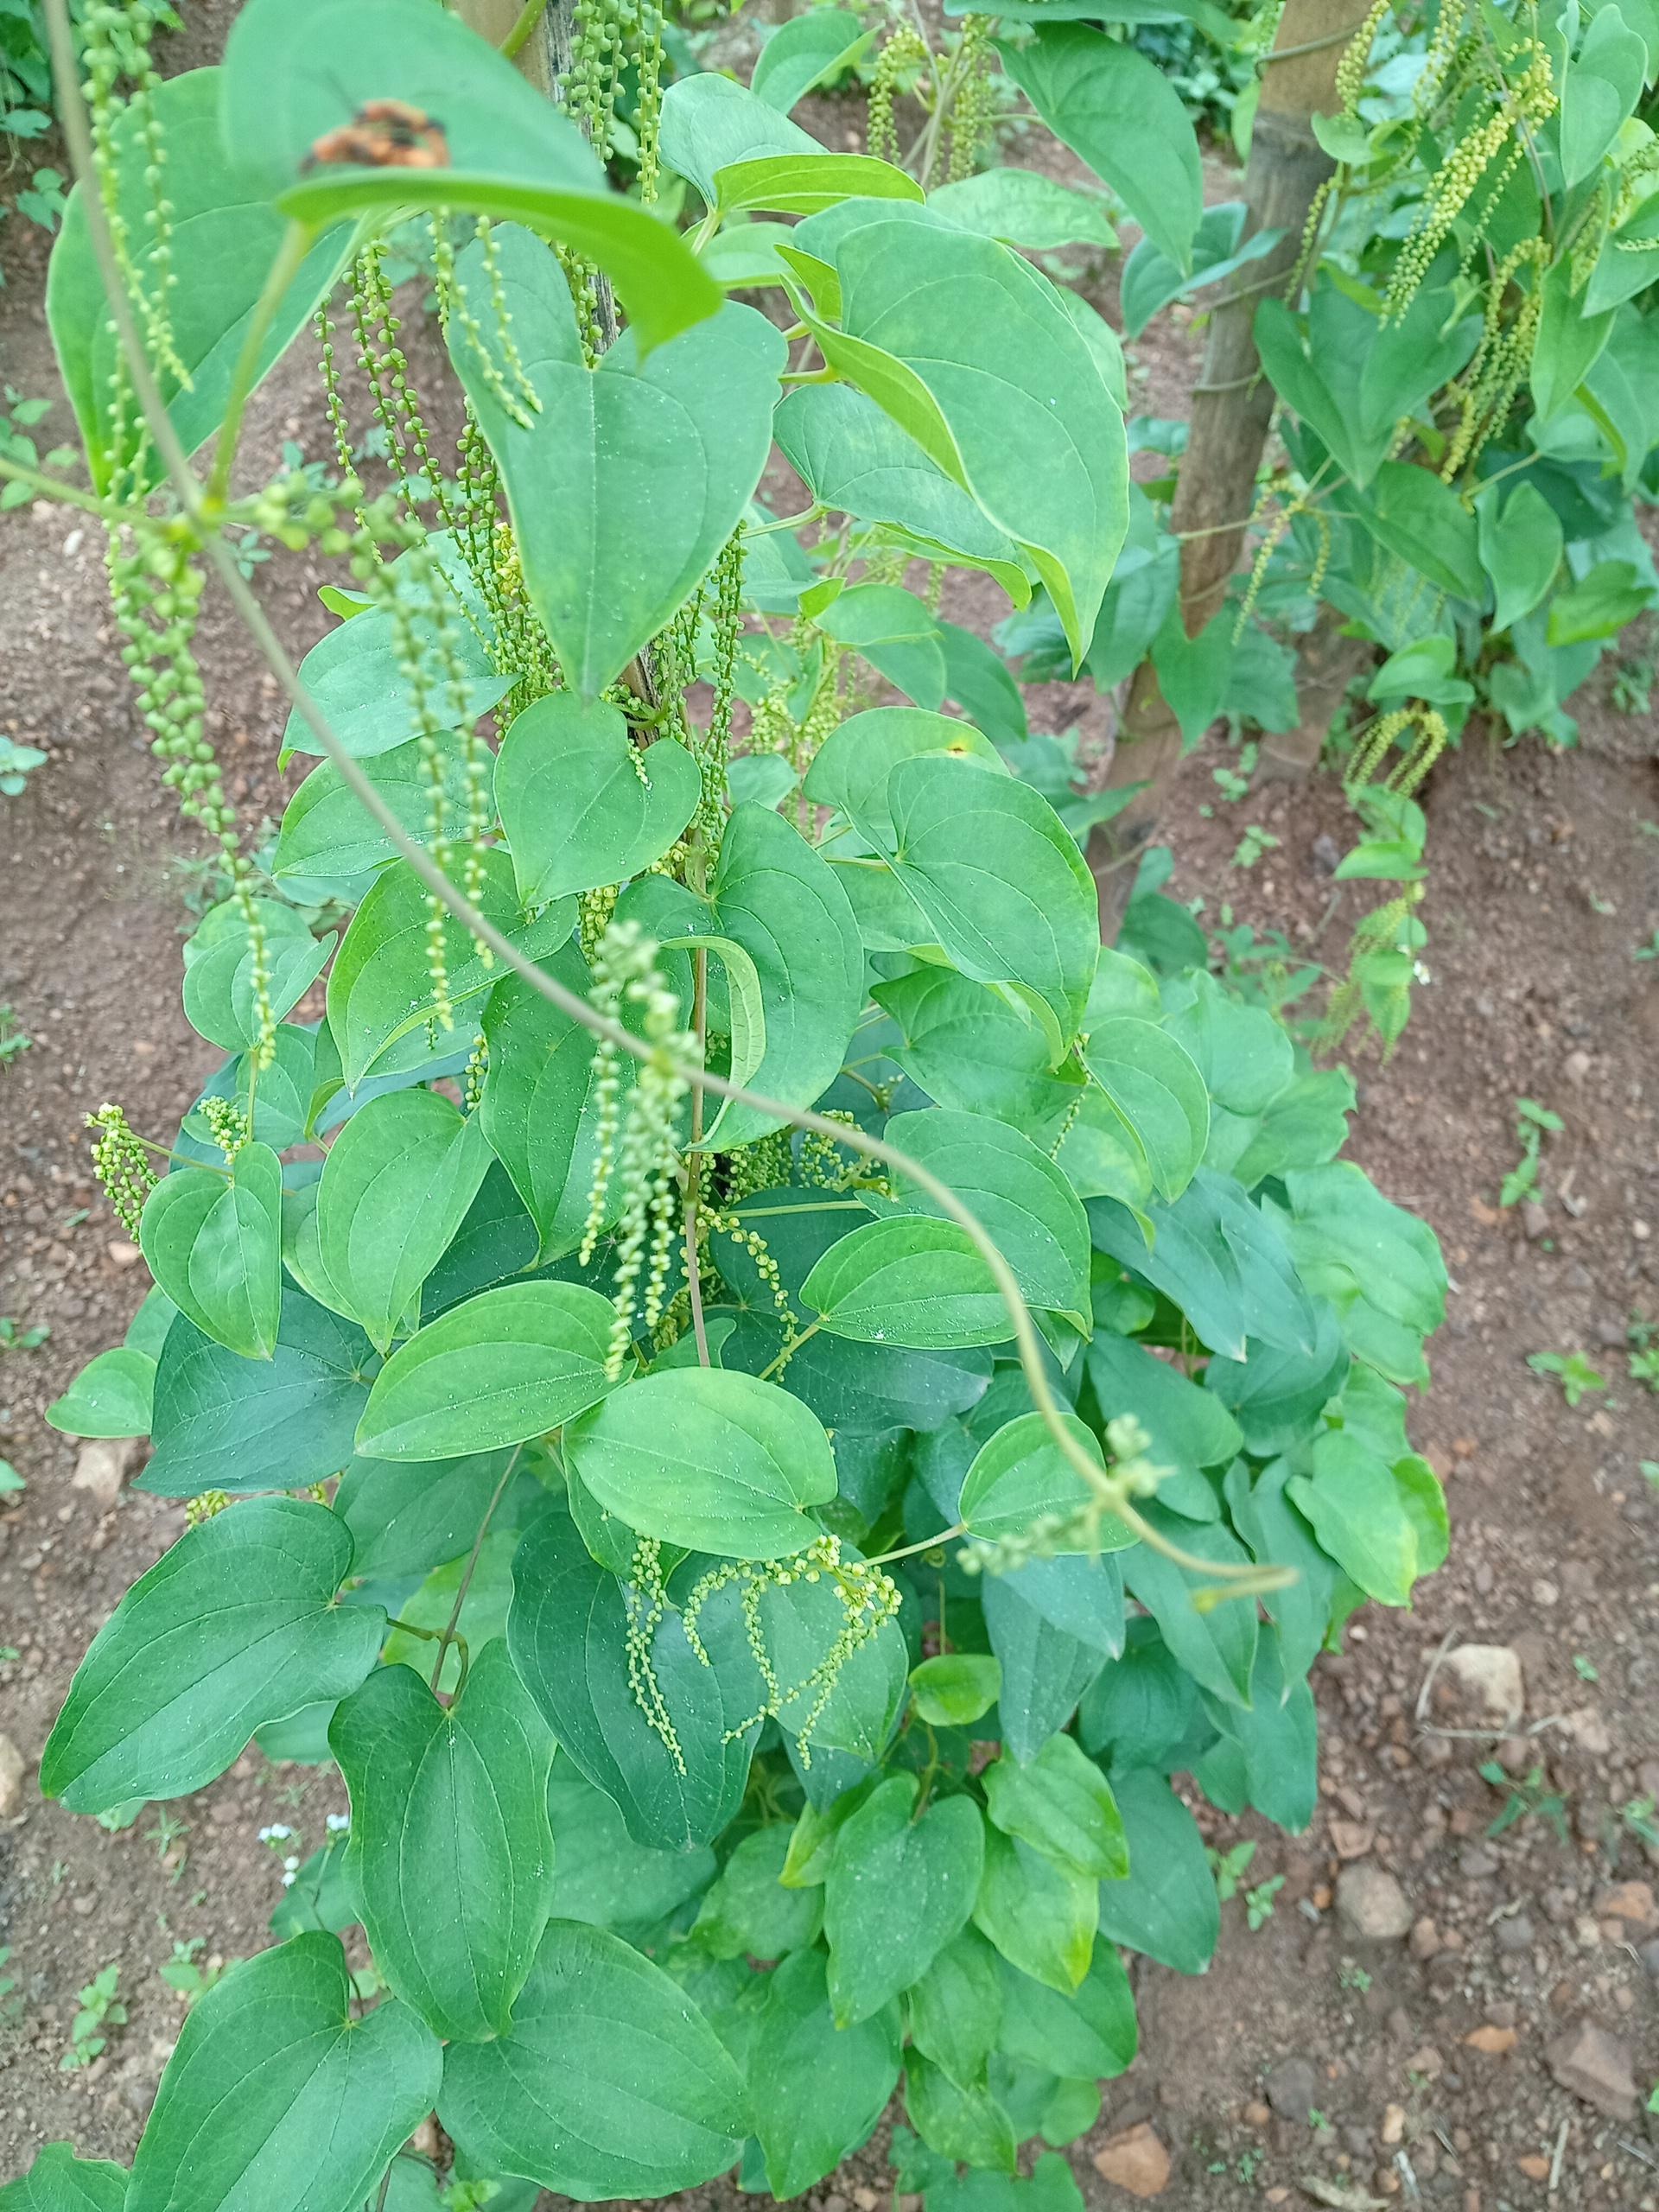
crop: yam
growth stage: flowering
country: Nigeria
